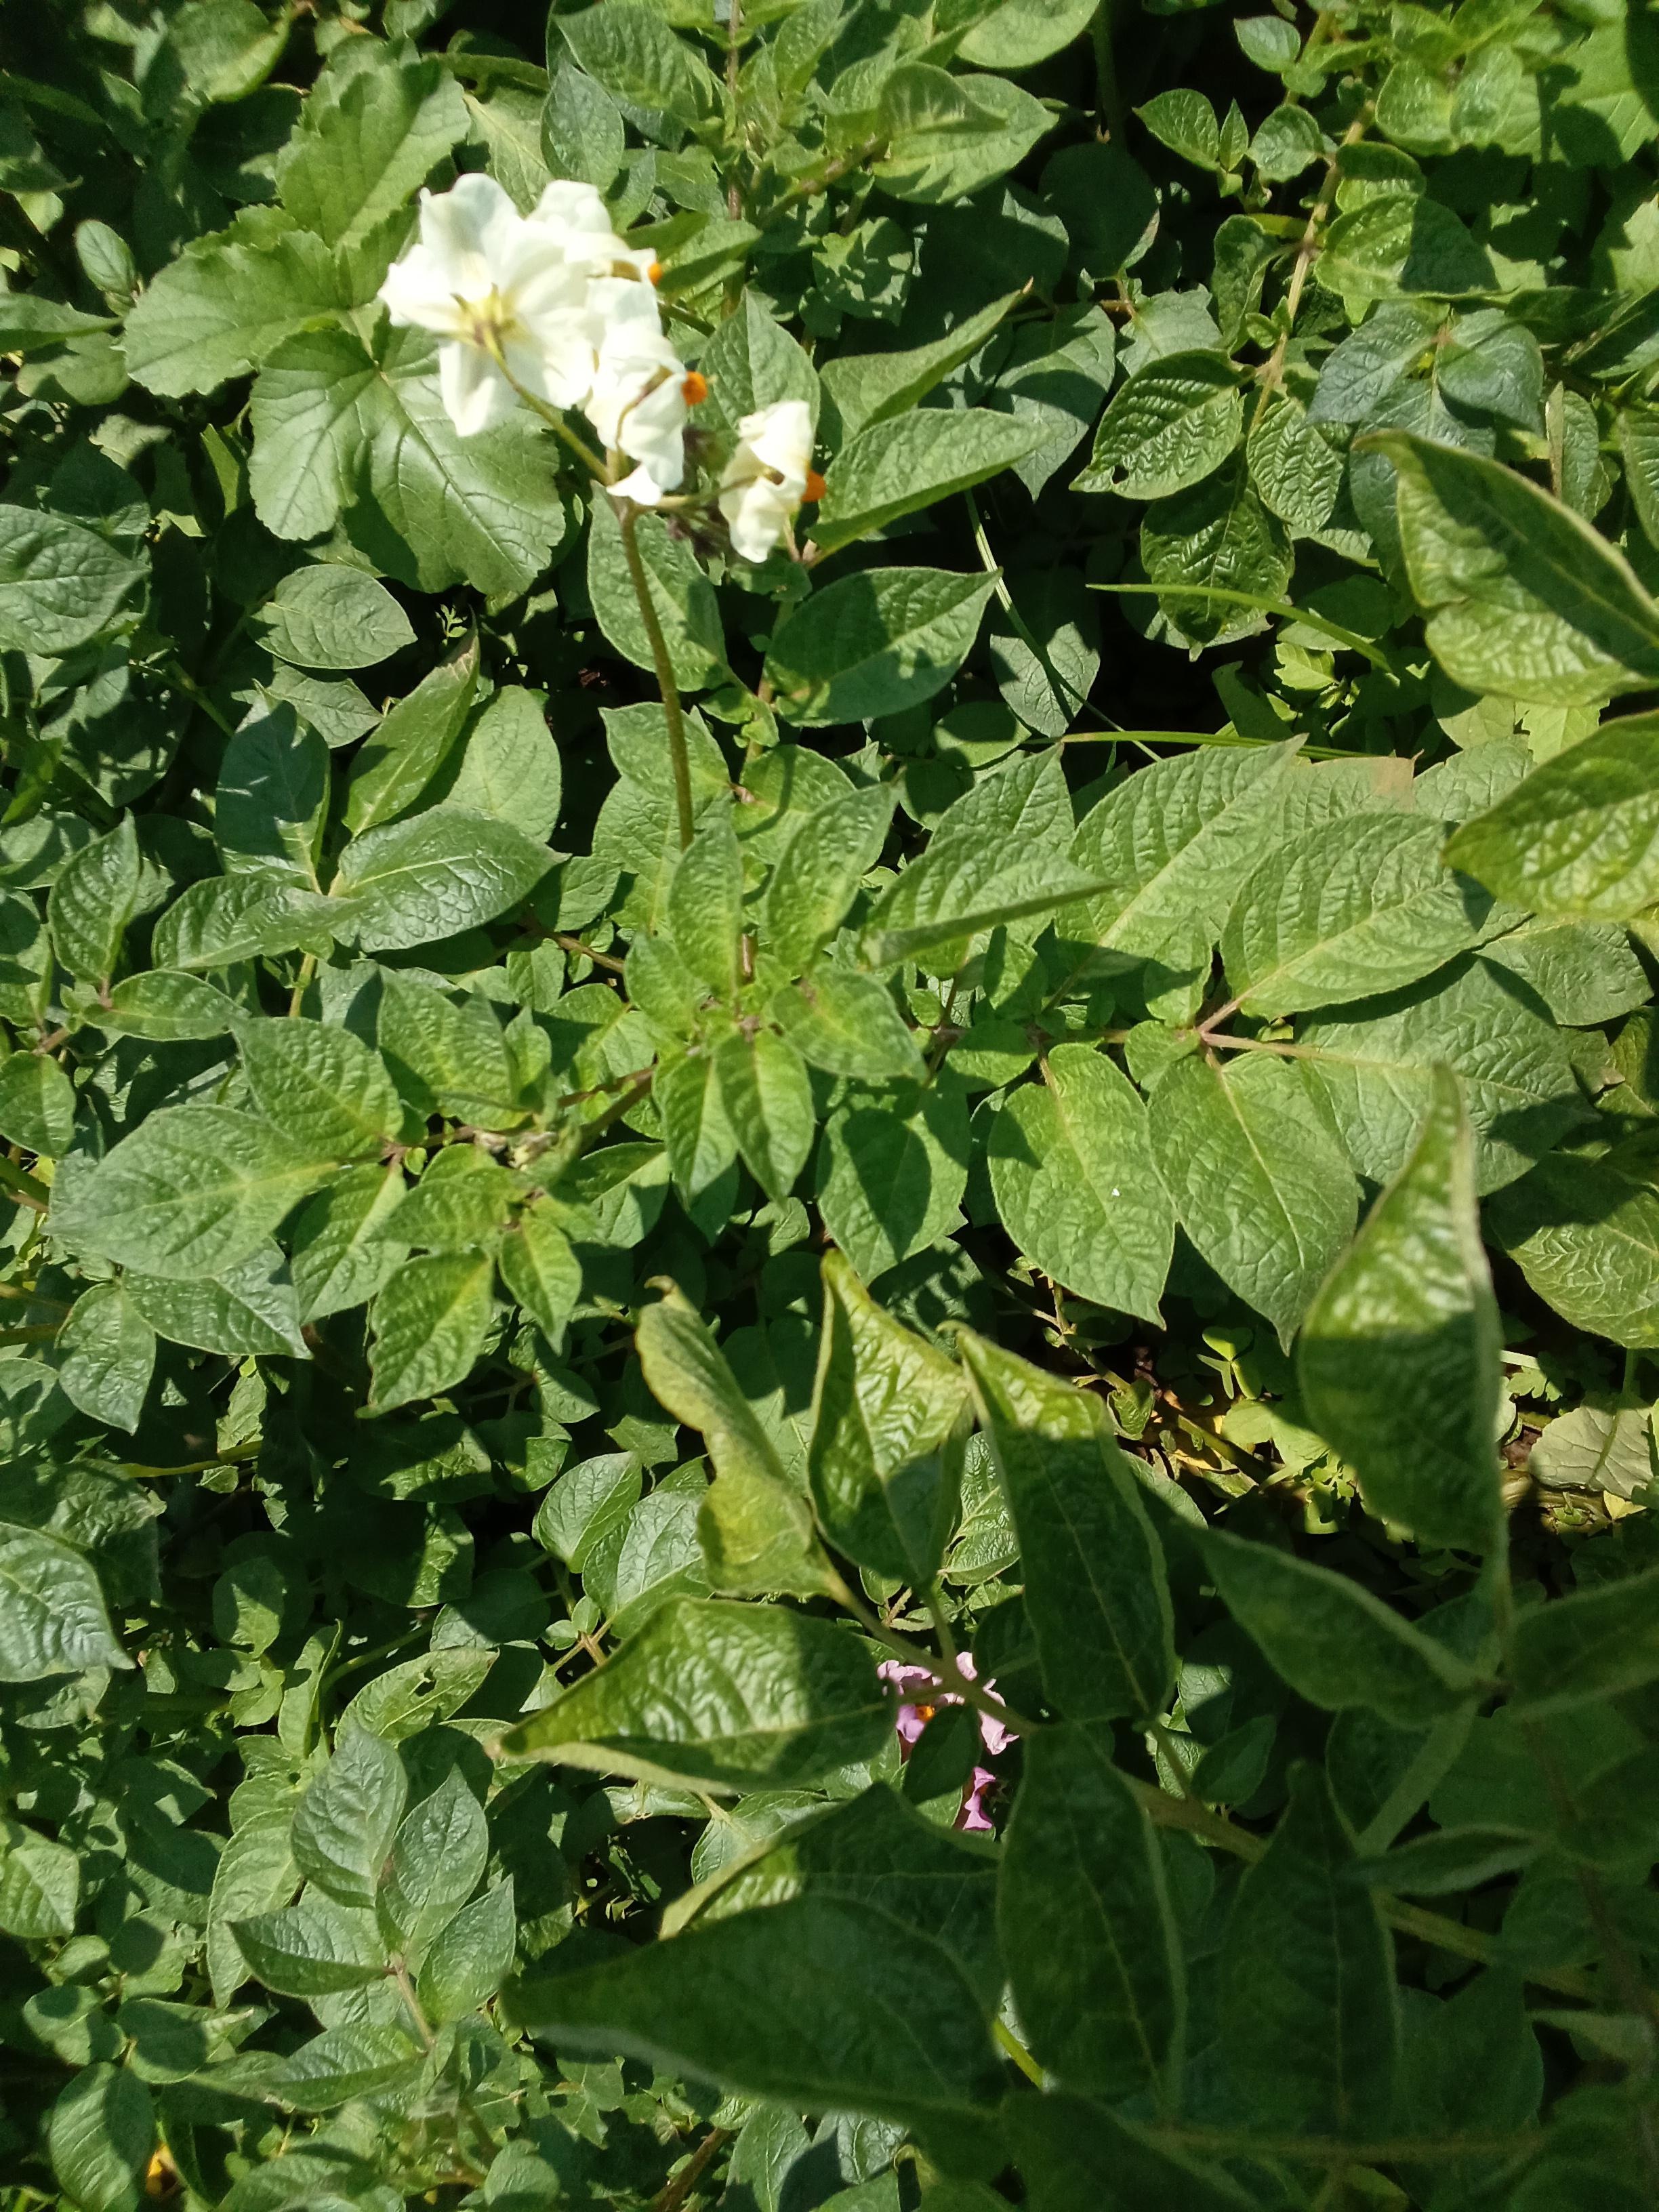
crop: potato
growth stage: flowering
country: Kenya
